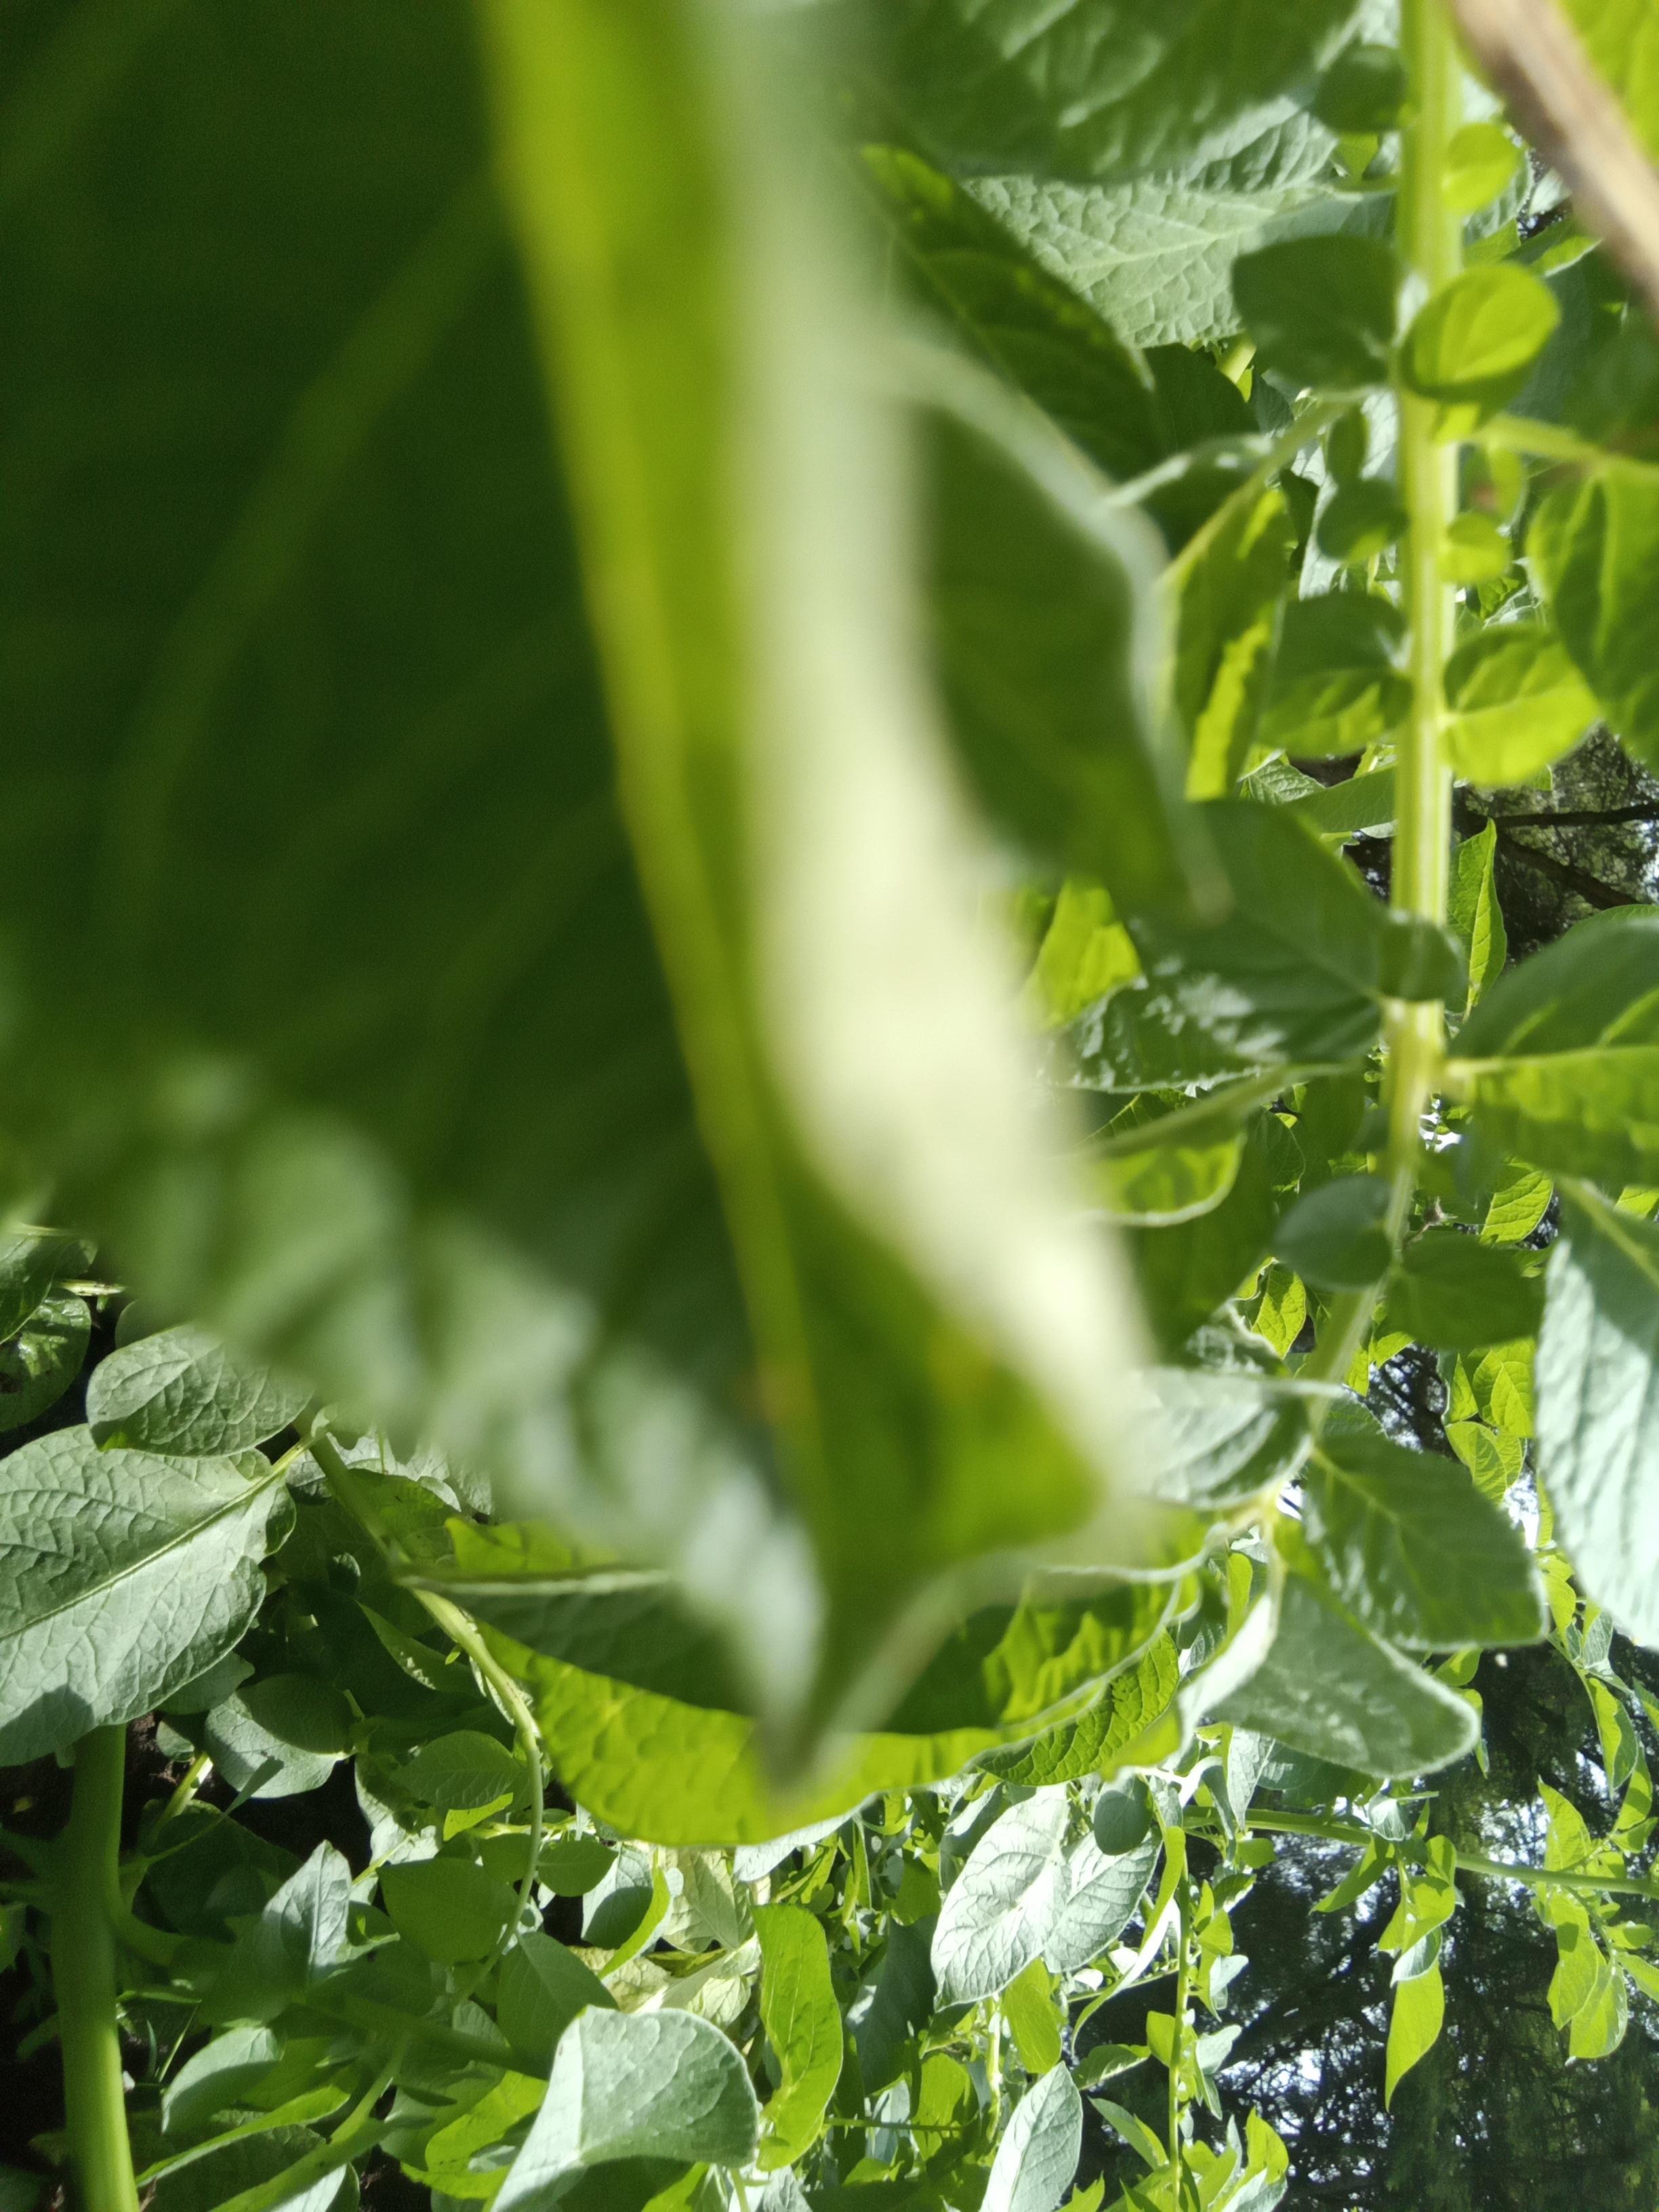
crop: potato
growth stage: flowering
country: Kenya
